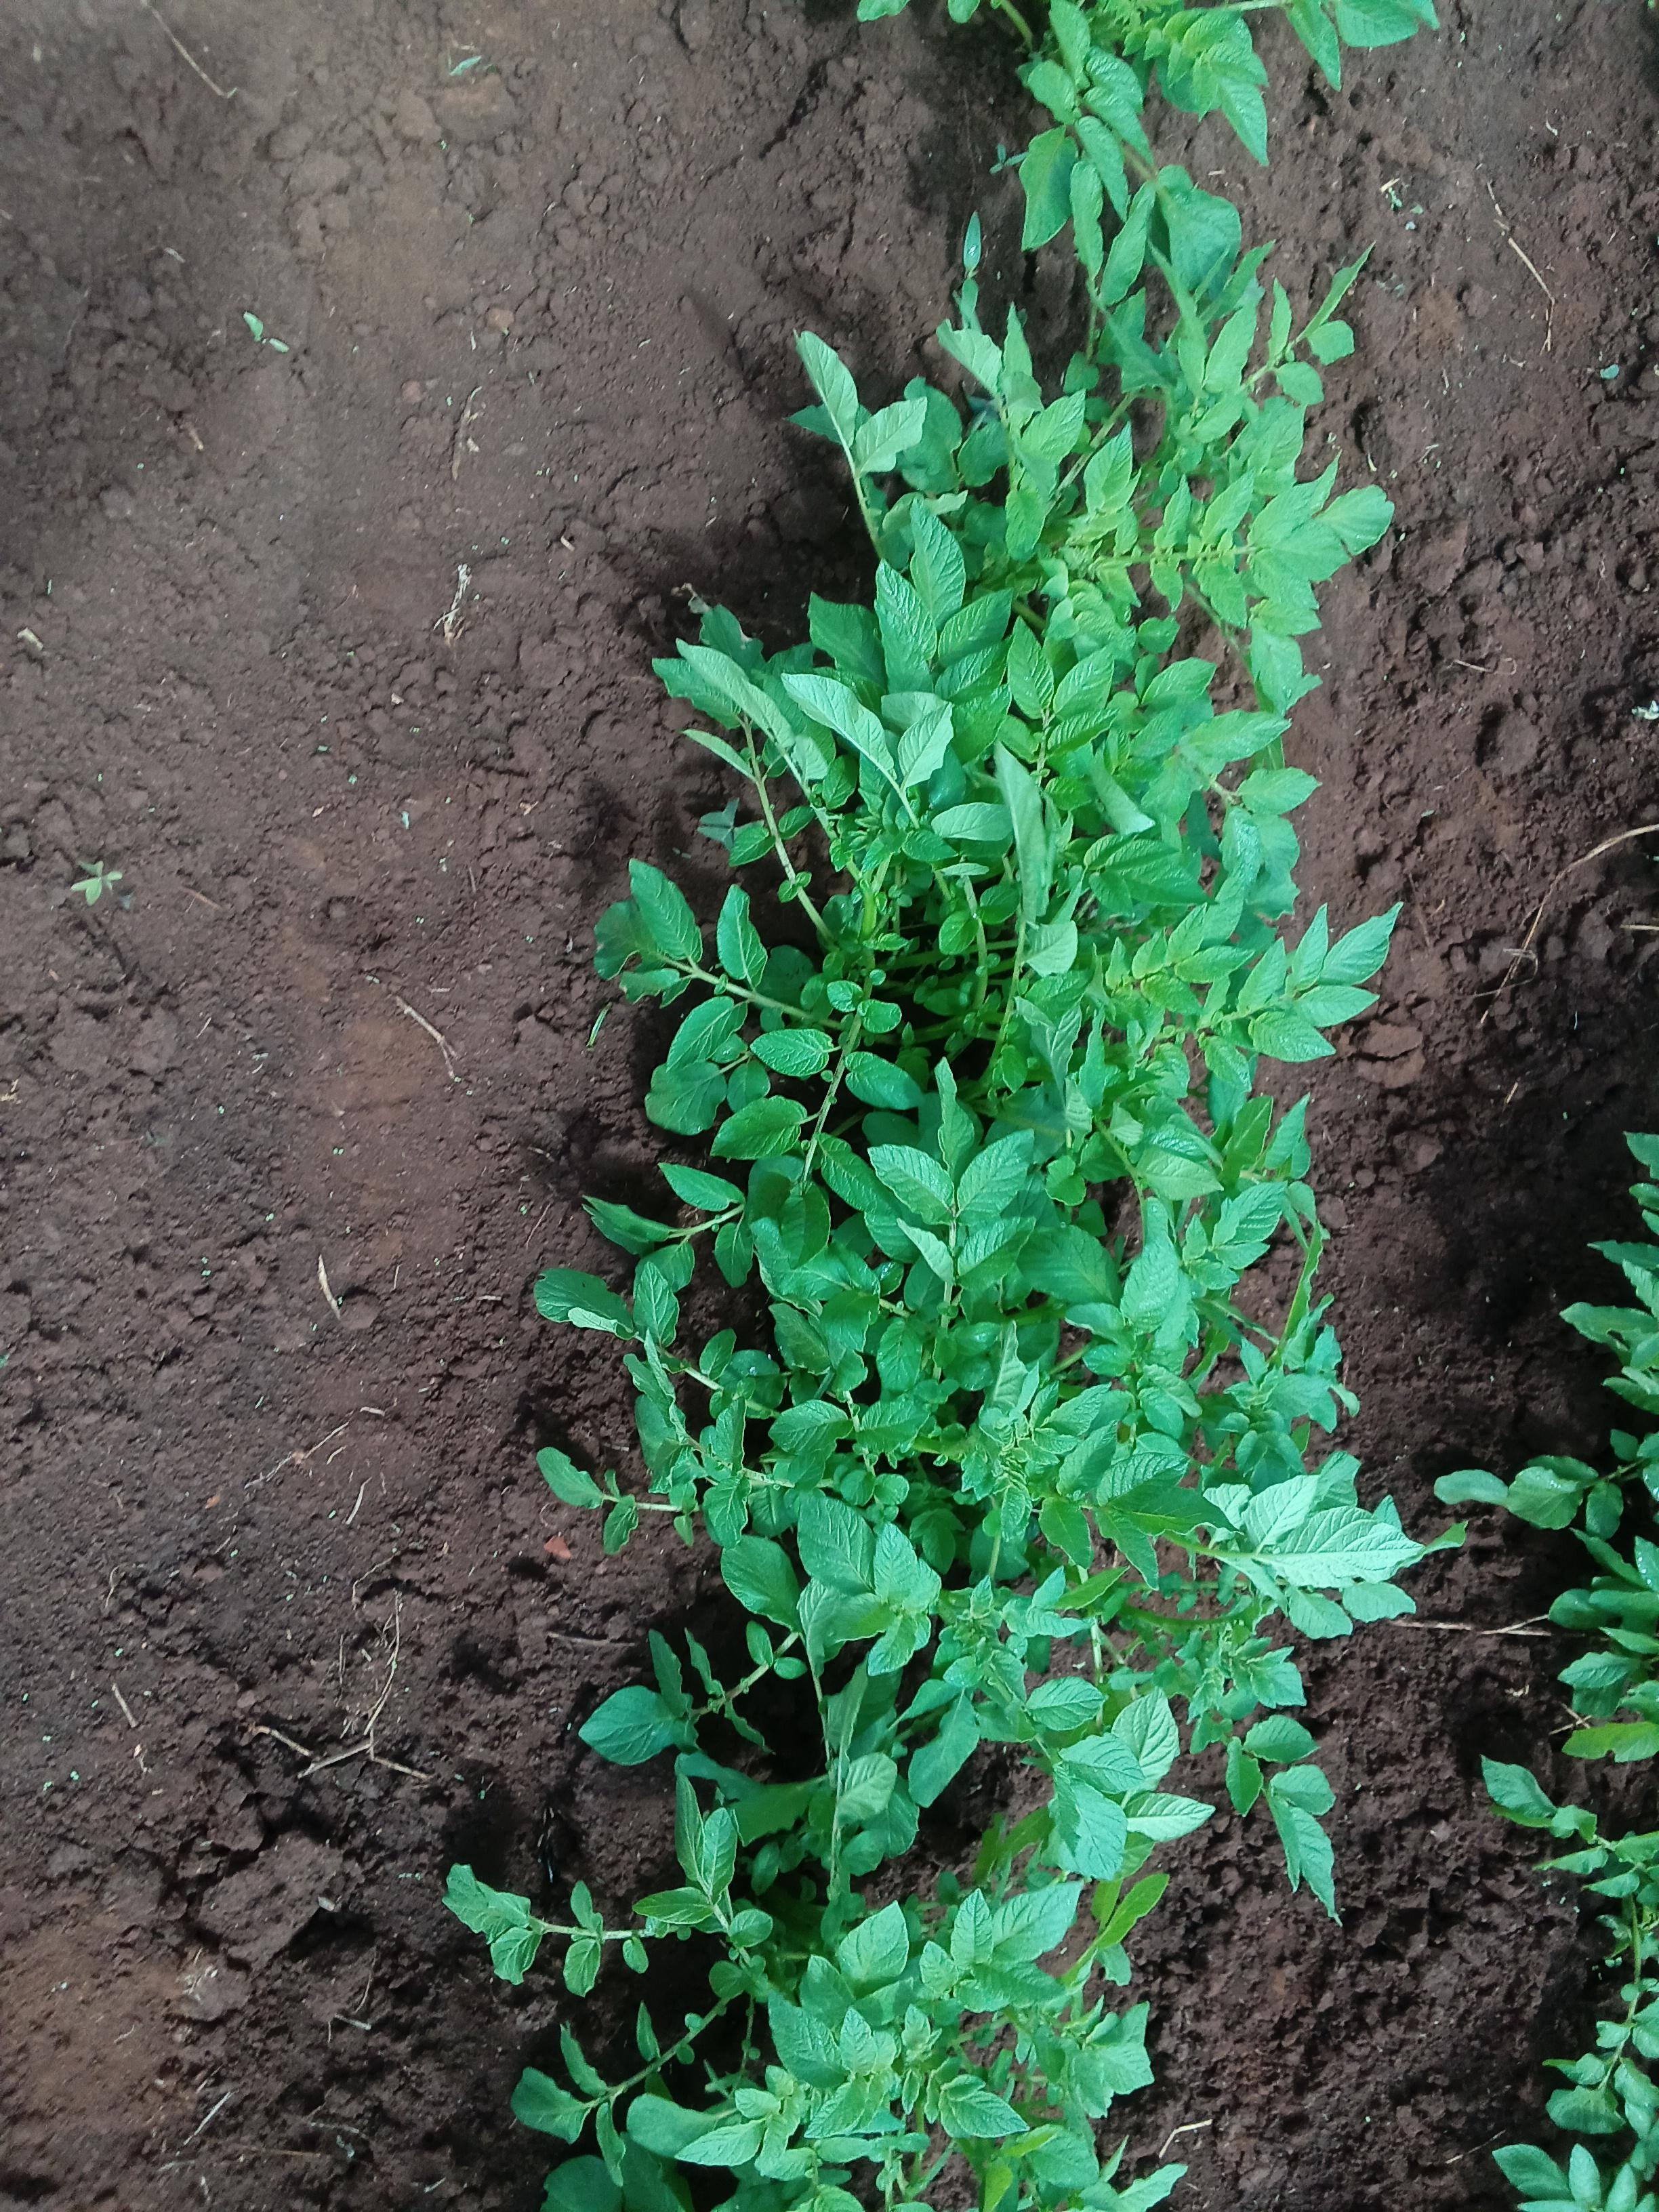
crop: potato
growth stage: vegetative
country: Kenya
